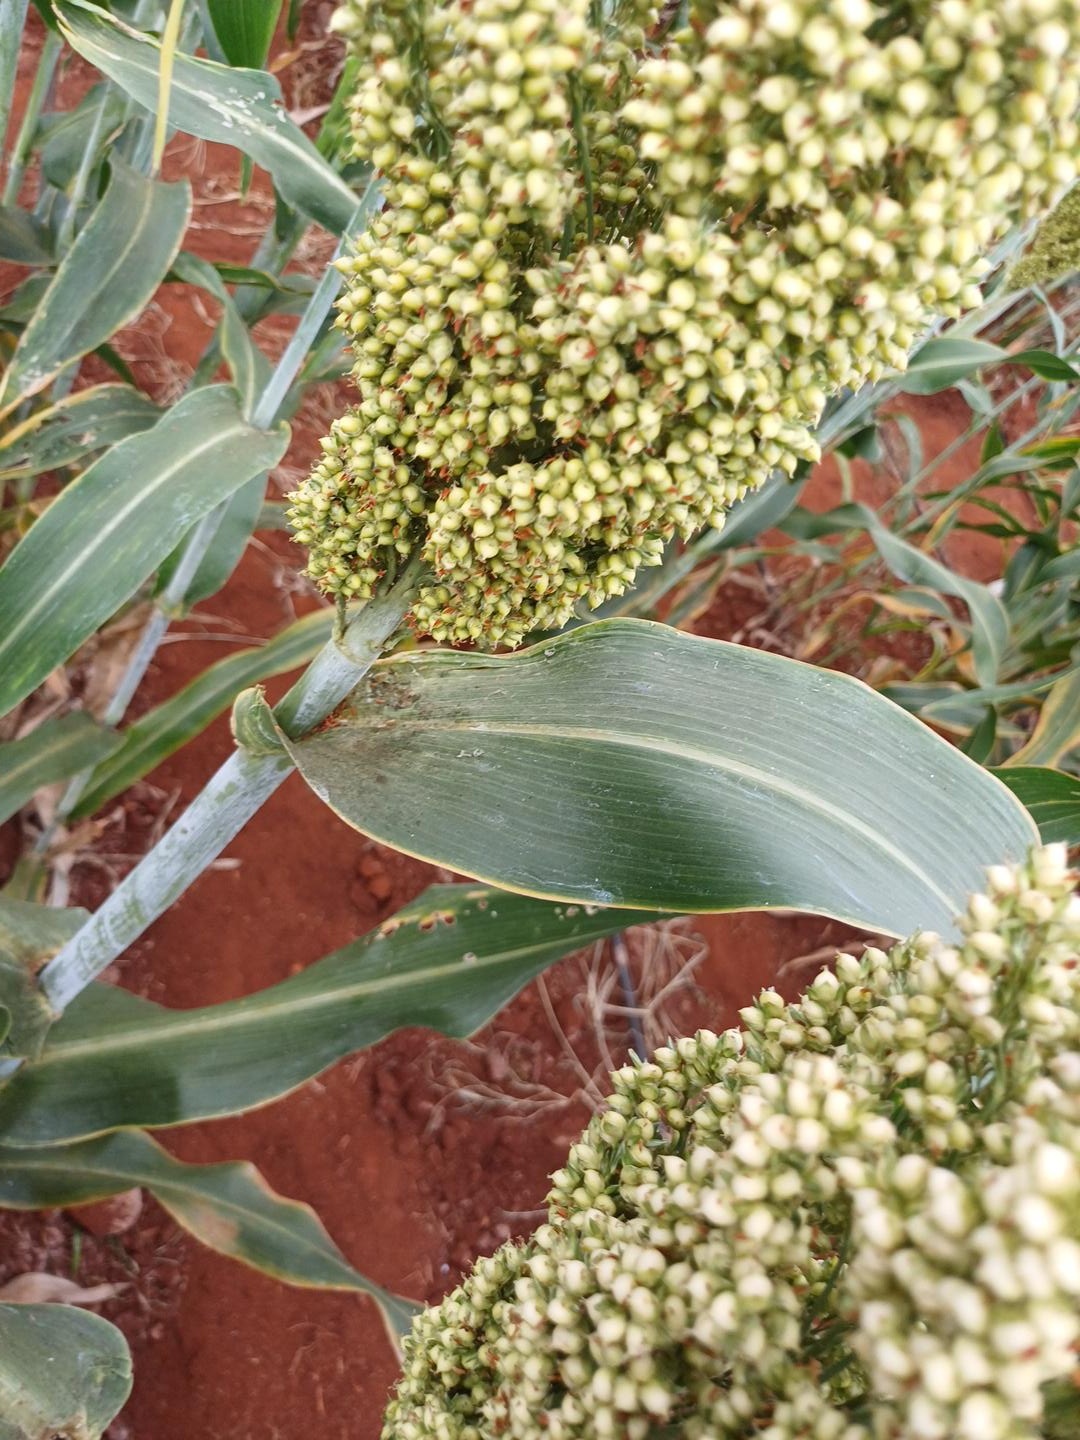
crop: sorghum
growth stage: filling grain
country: Kenya
